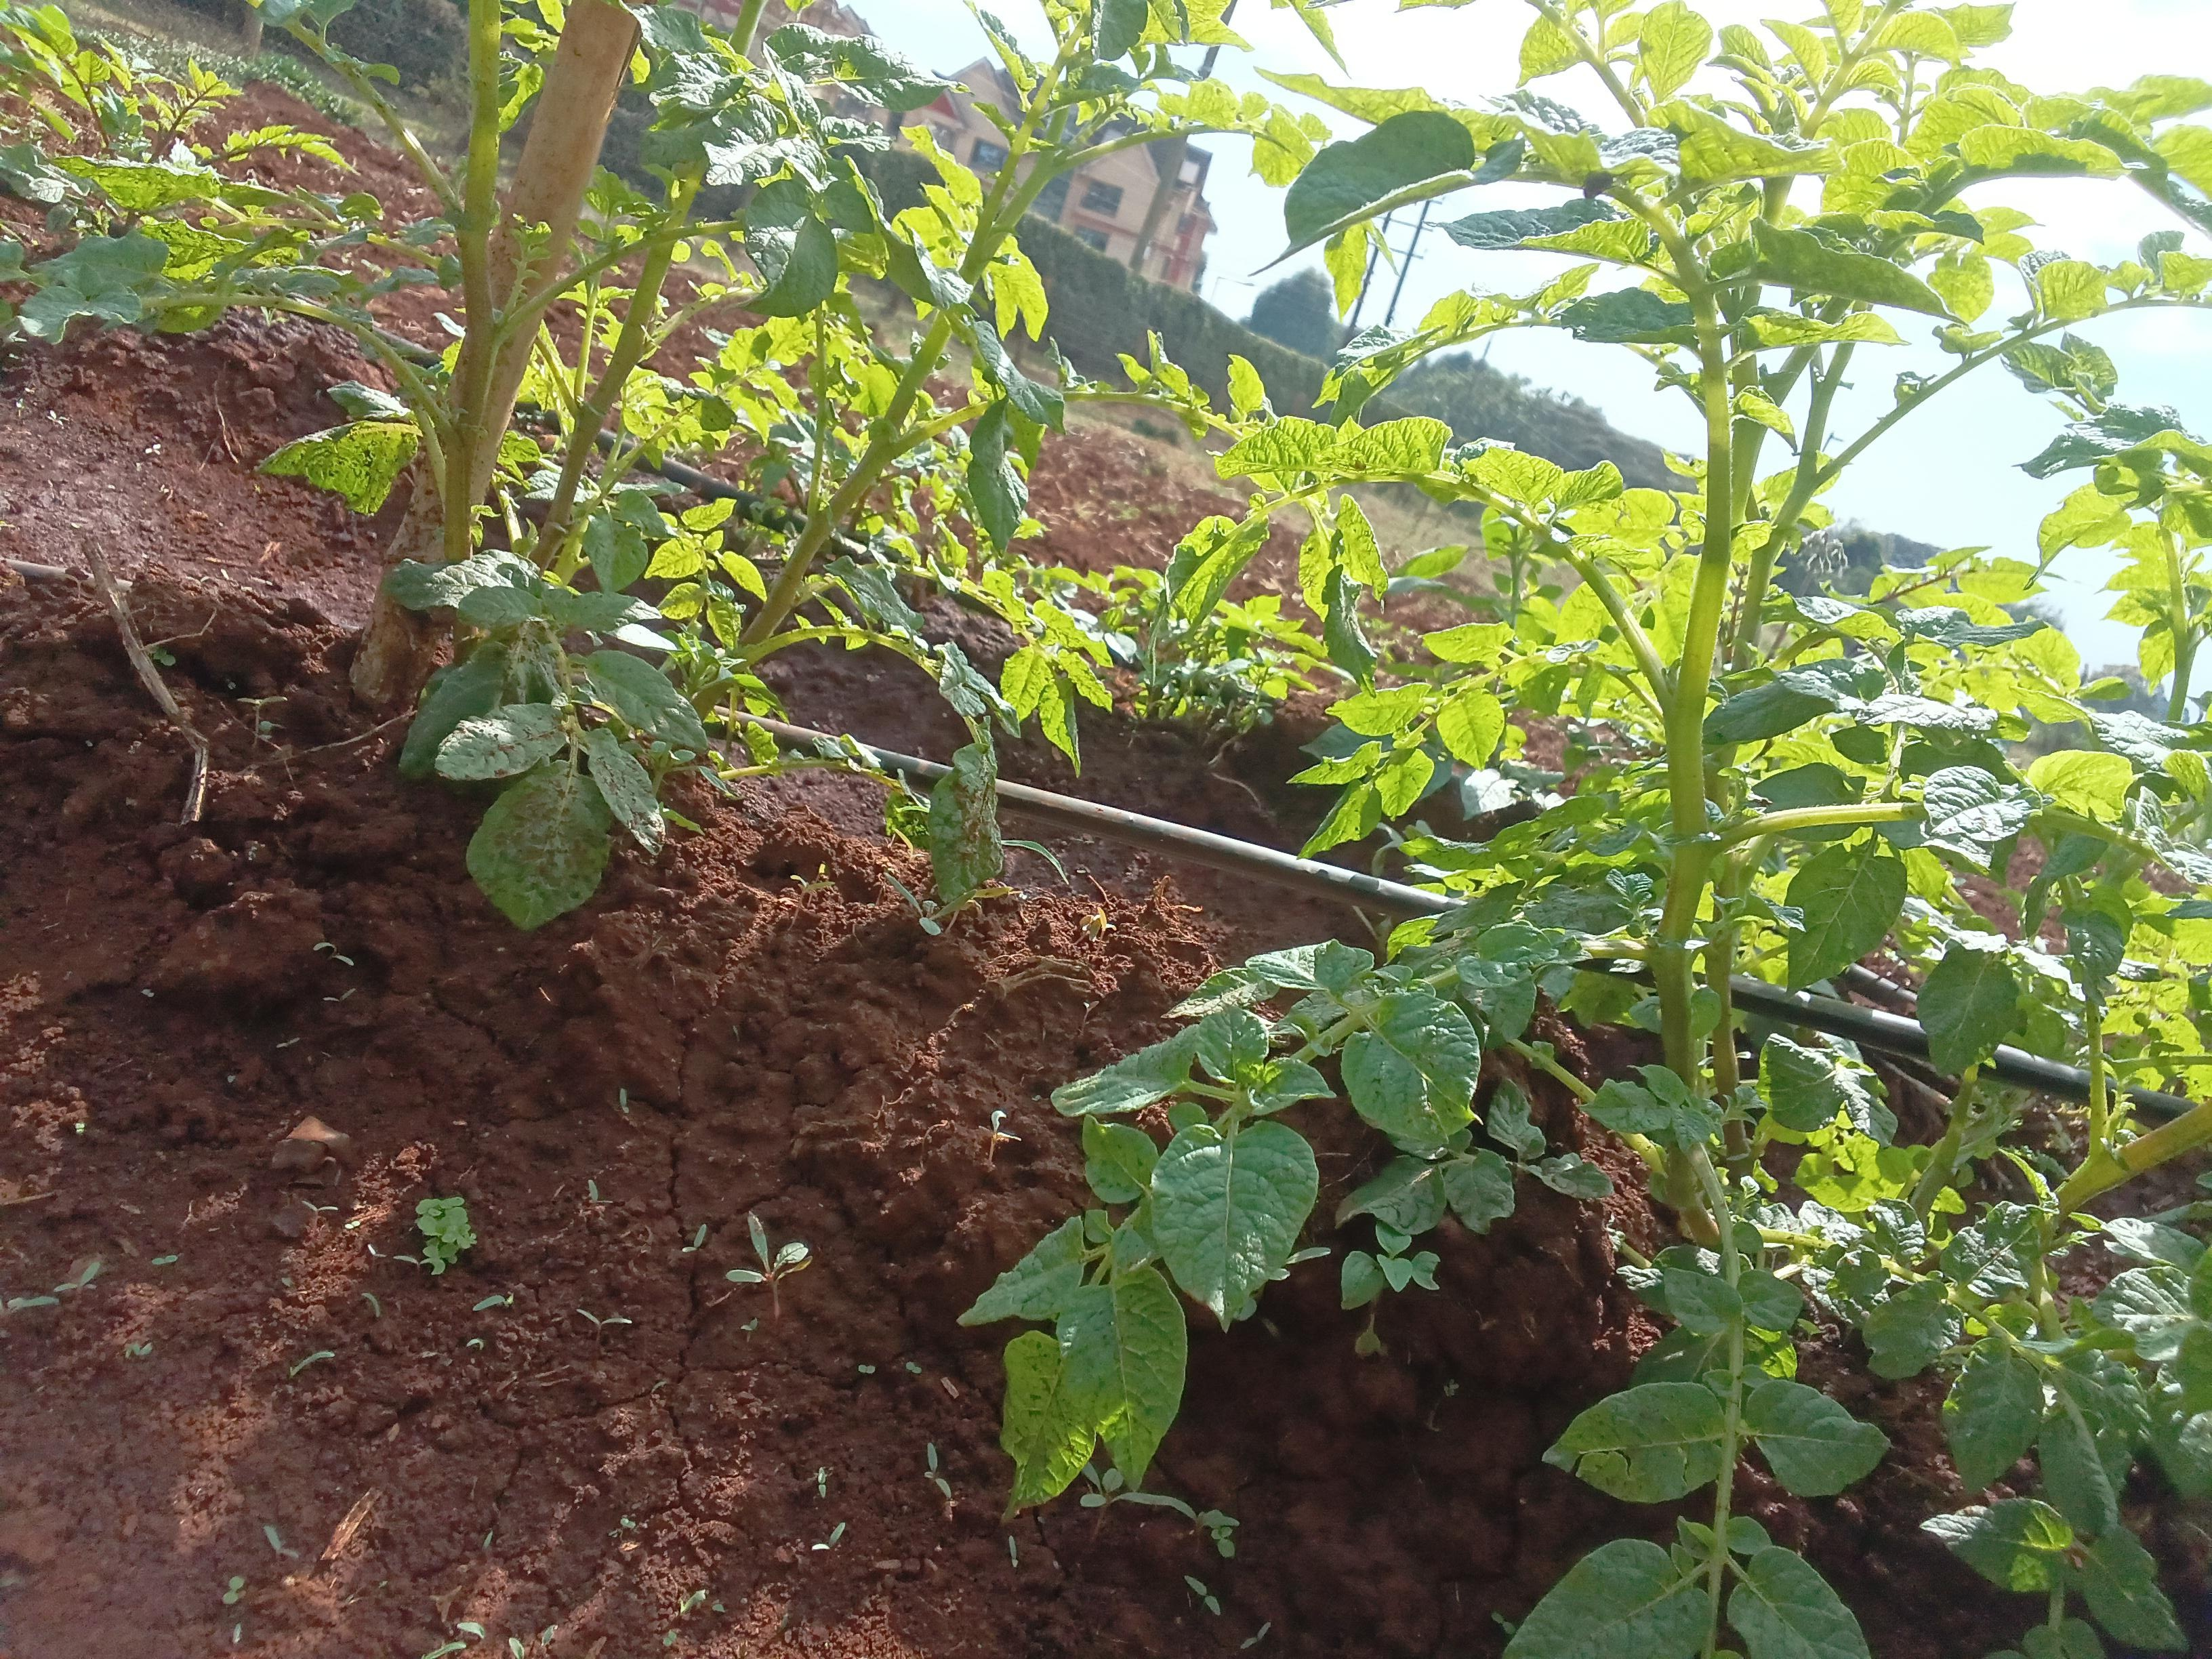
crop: potato
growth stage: vegetative
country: Kenya
